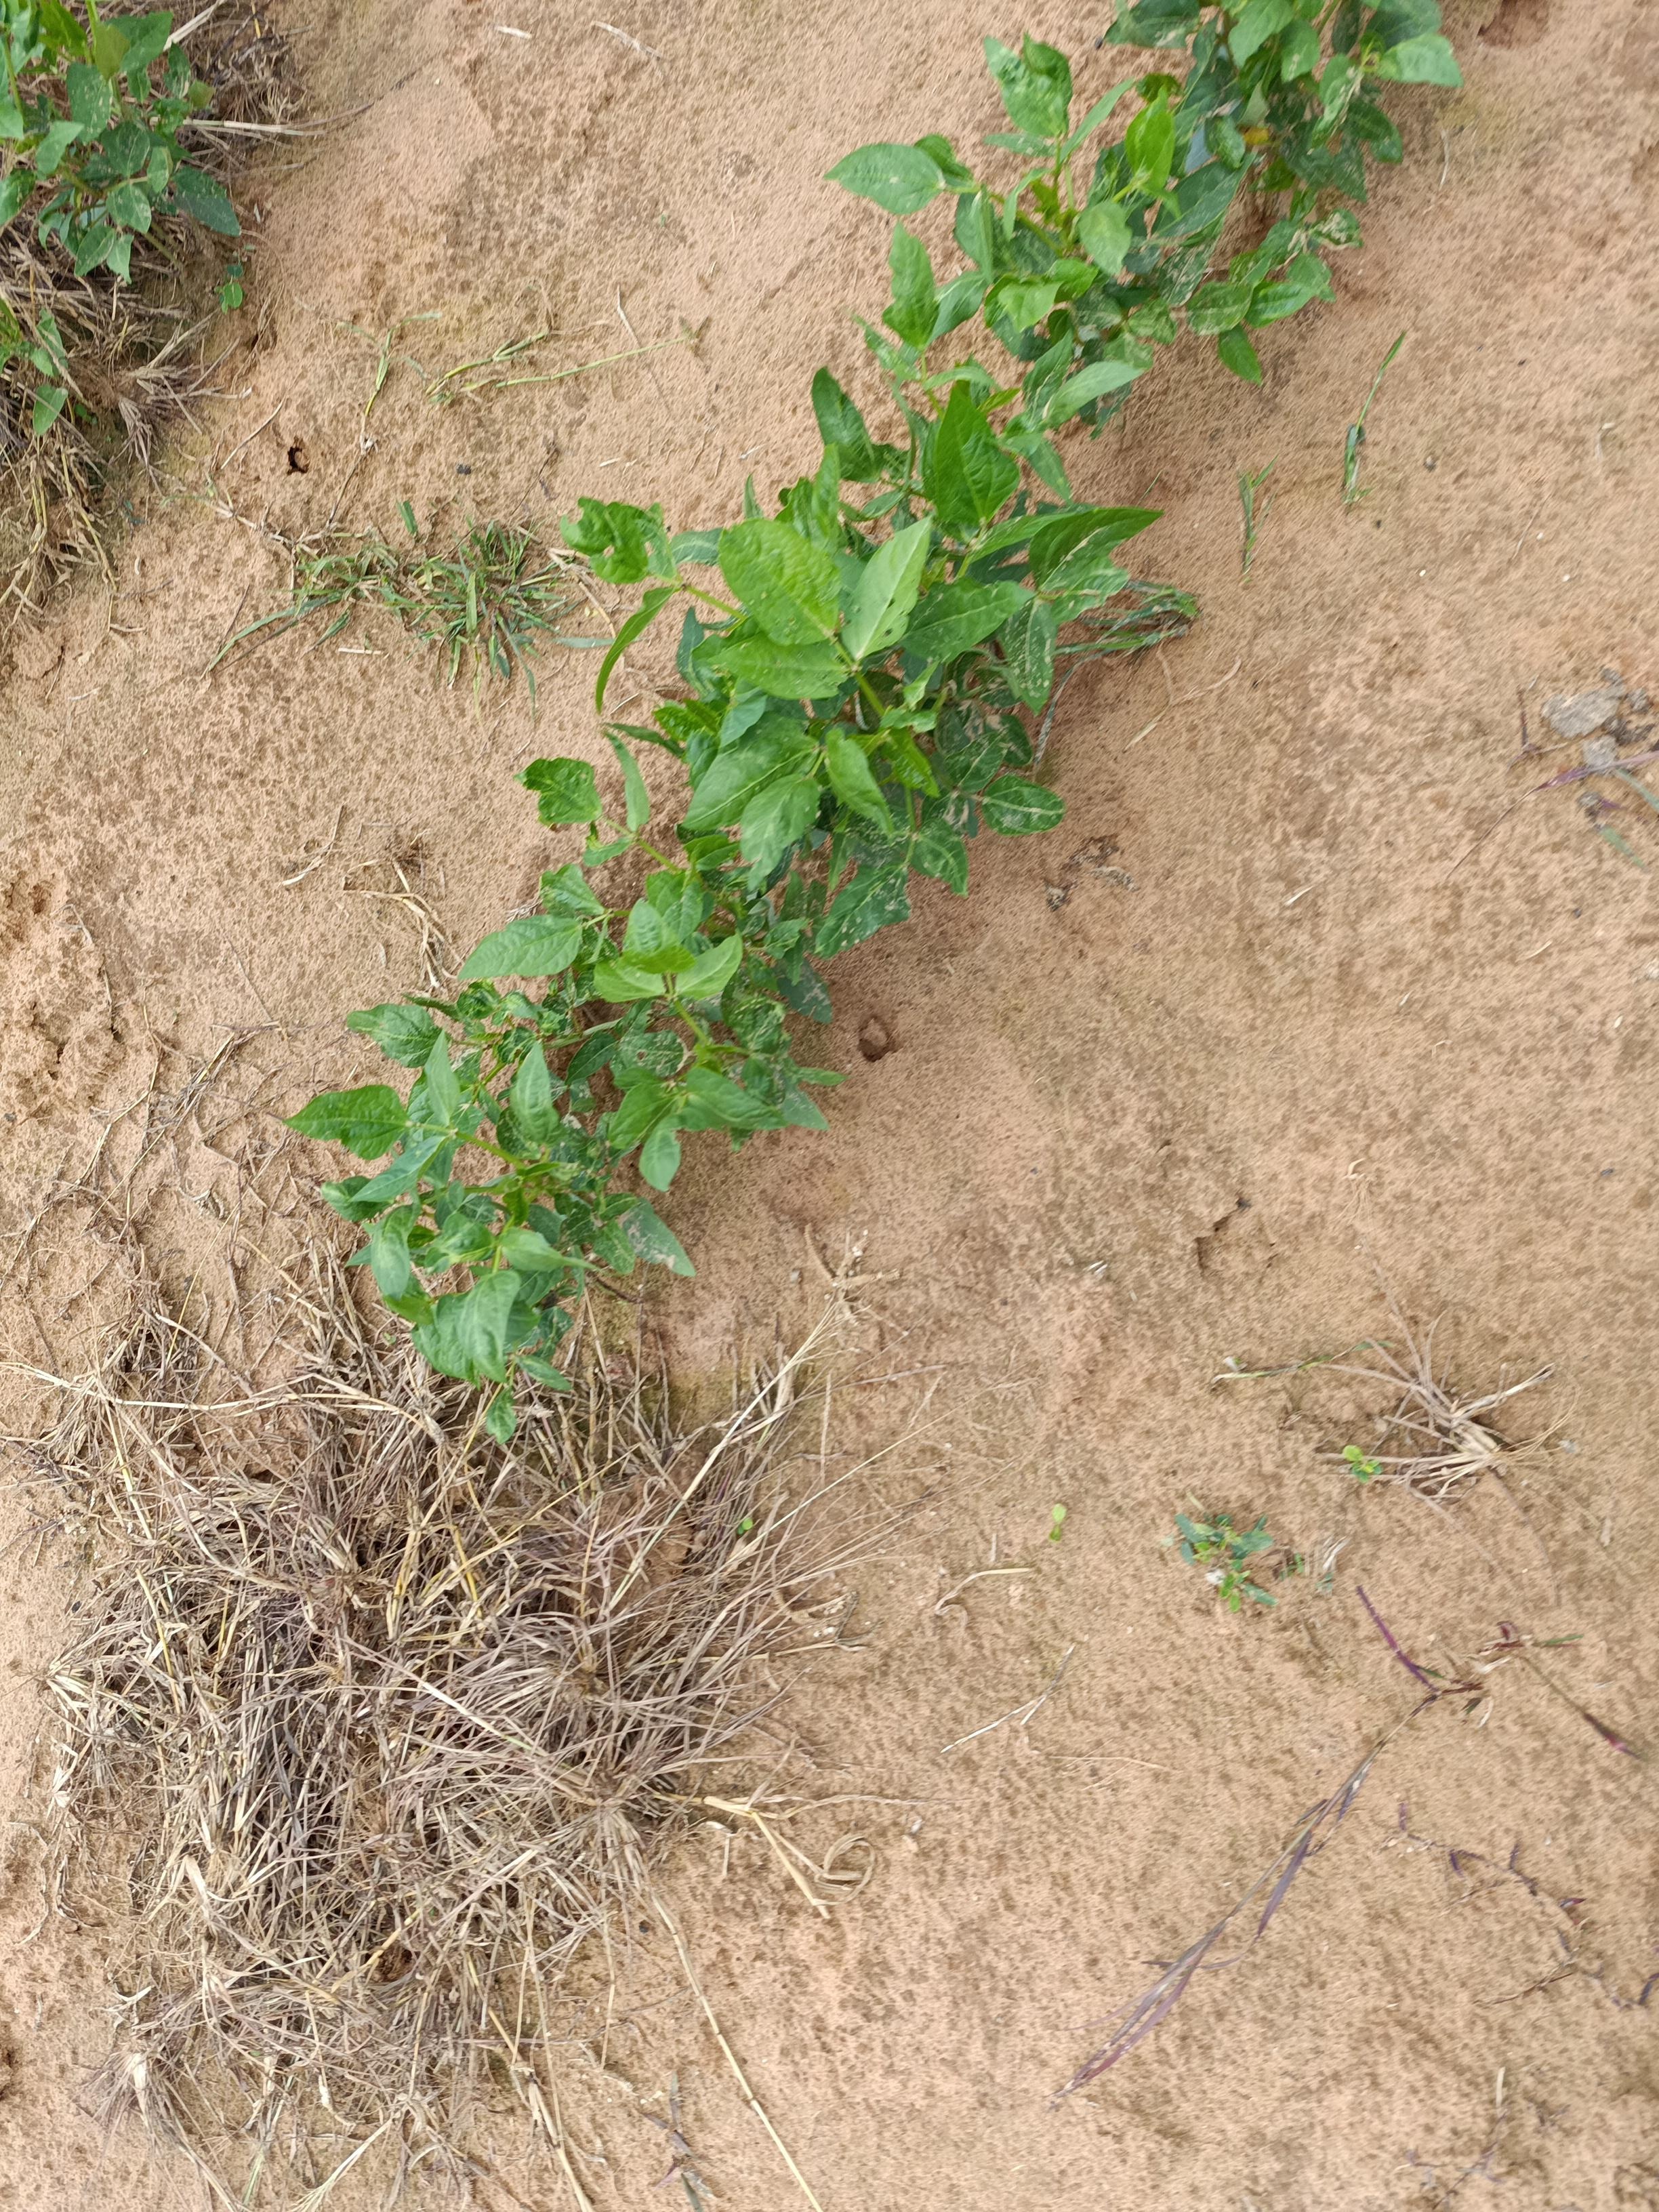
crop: cowpea
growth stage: emergence
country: Nigeria
